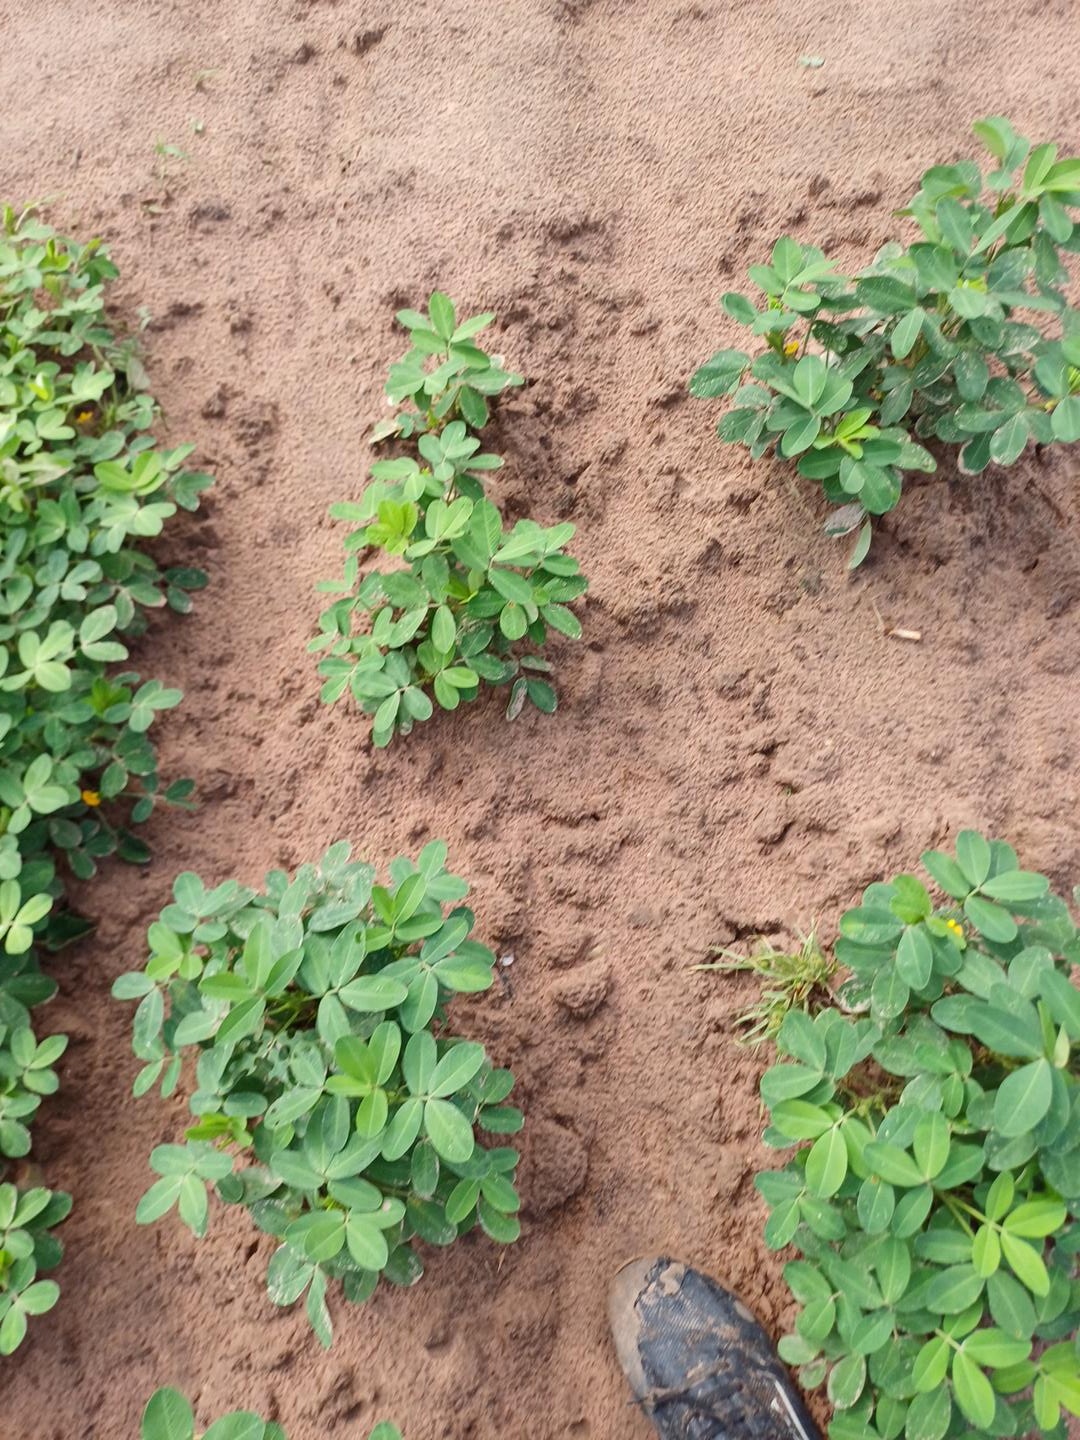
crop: groundnut
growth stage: flowering
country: Senegal
